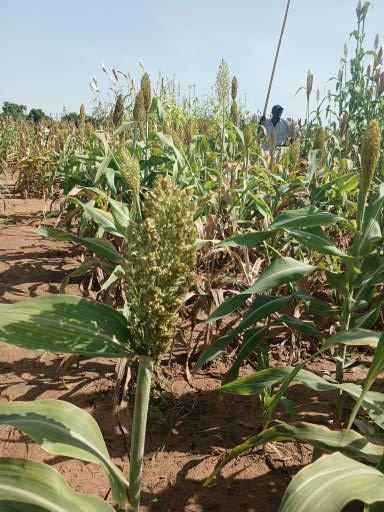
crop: sorghum
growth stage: filling grain
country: Senegal
